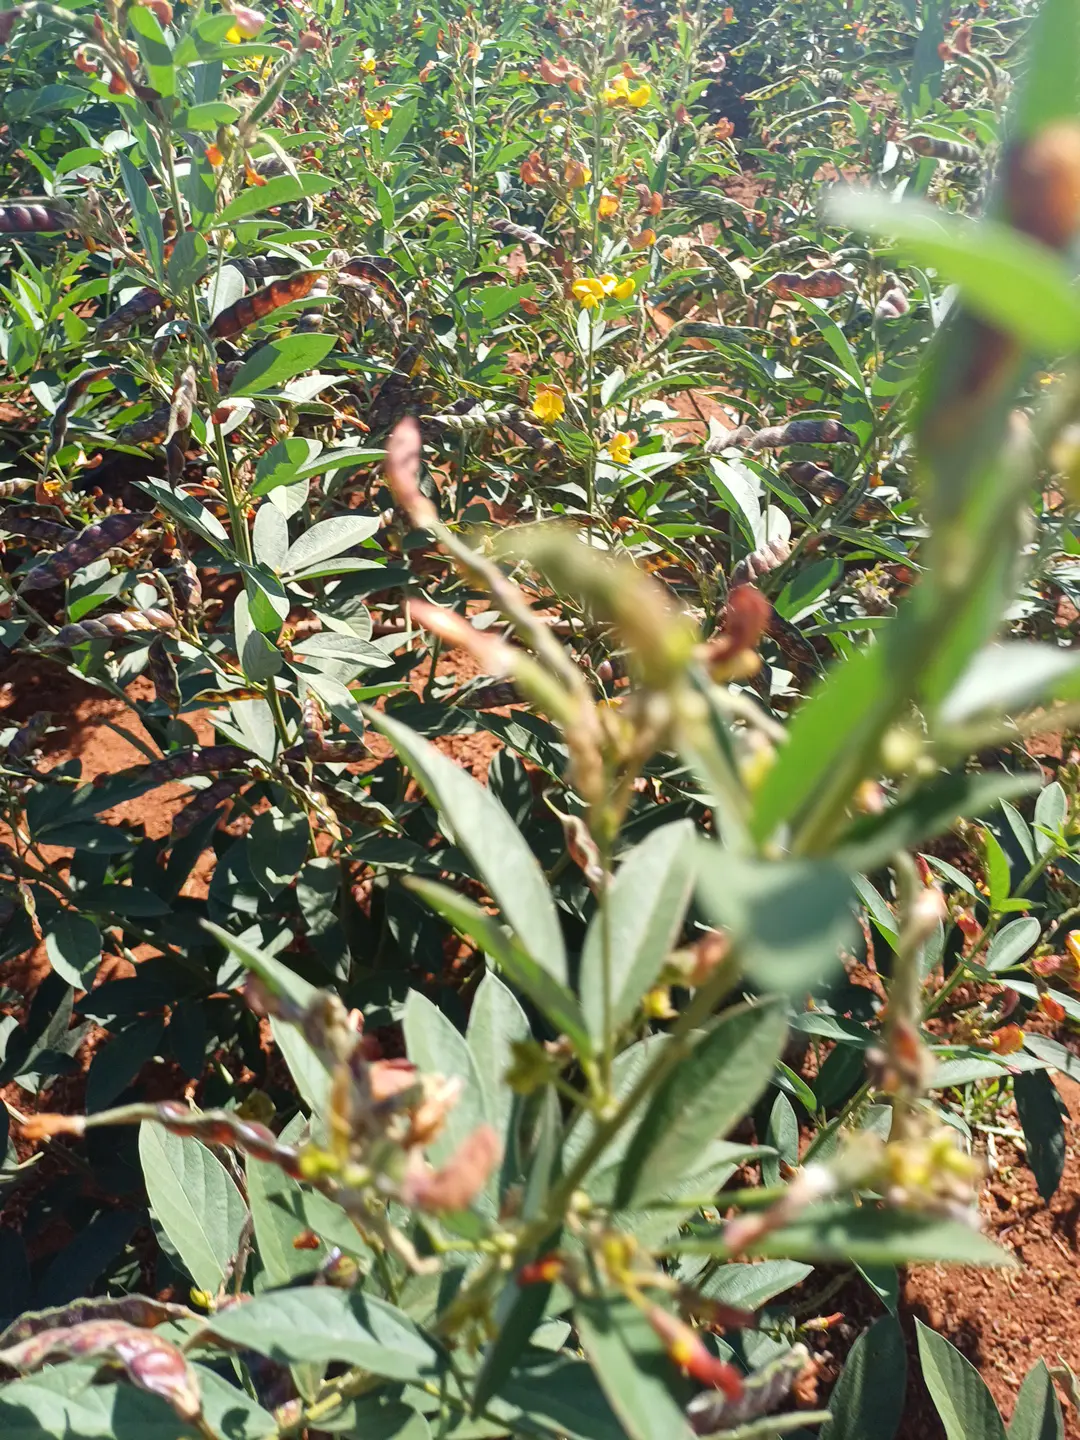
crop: pigeonpea
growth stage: development pod
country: Kenya
